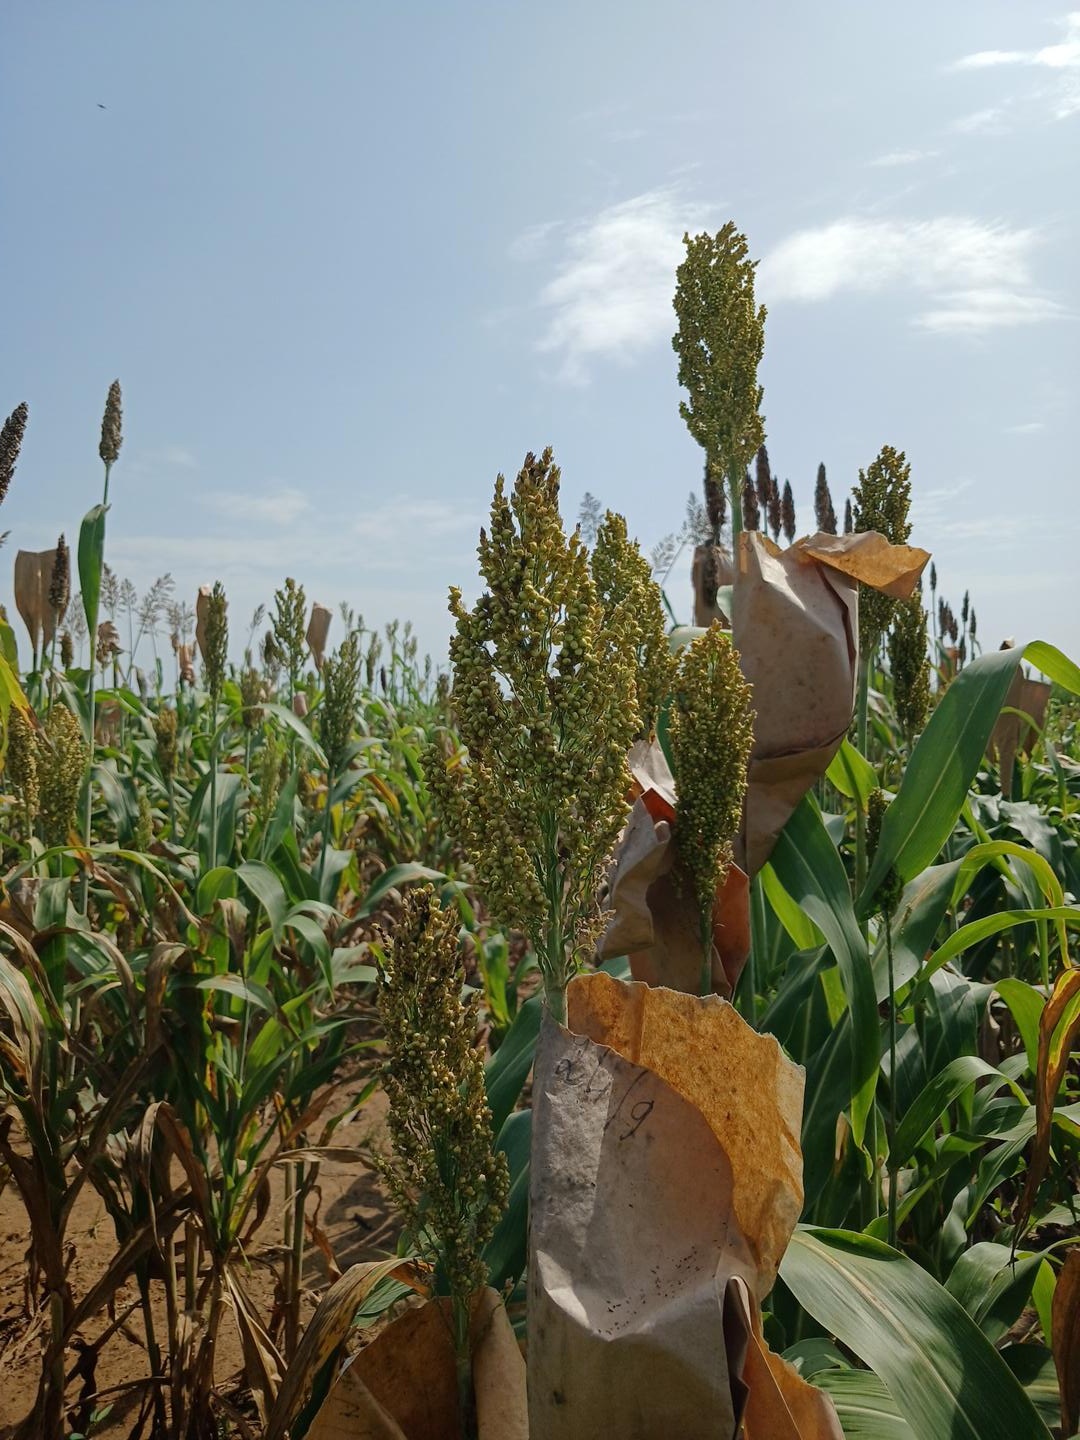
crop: sorghum
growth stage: filling grain
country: Senegal
